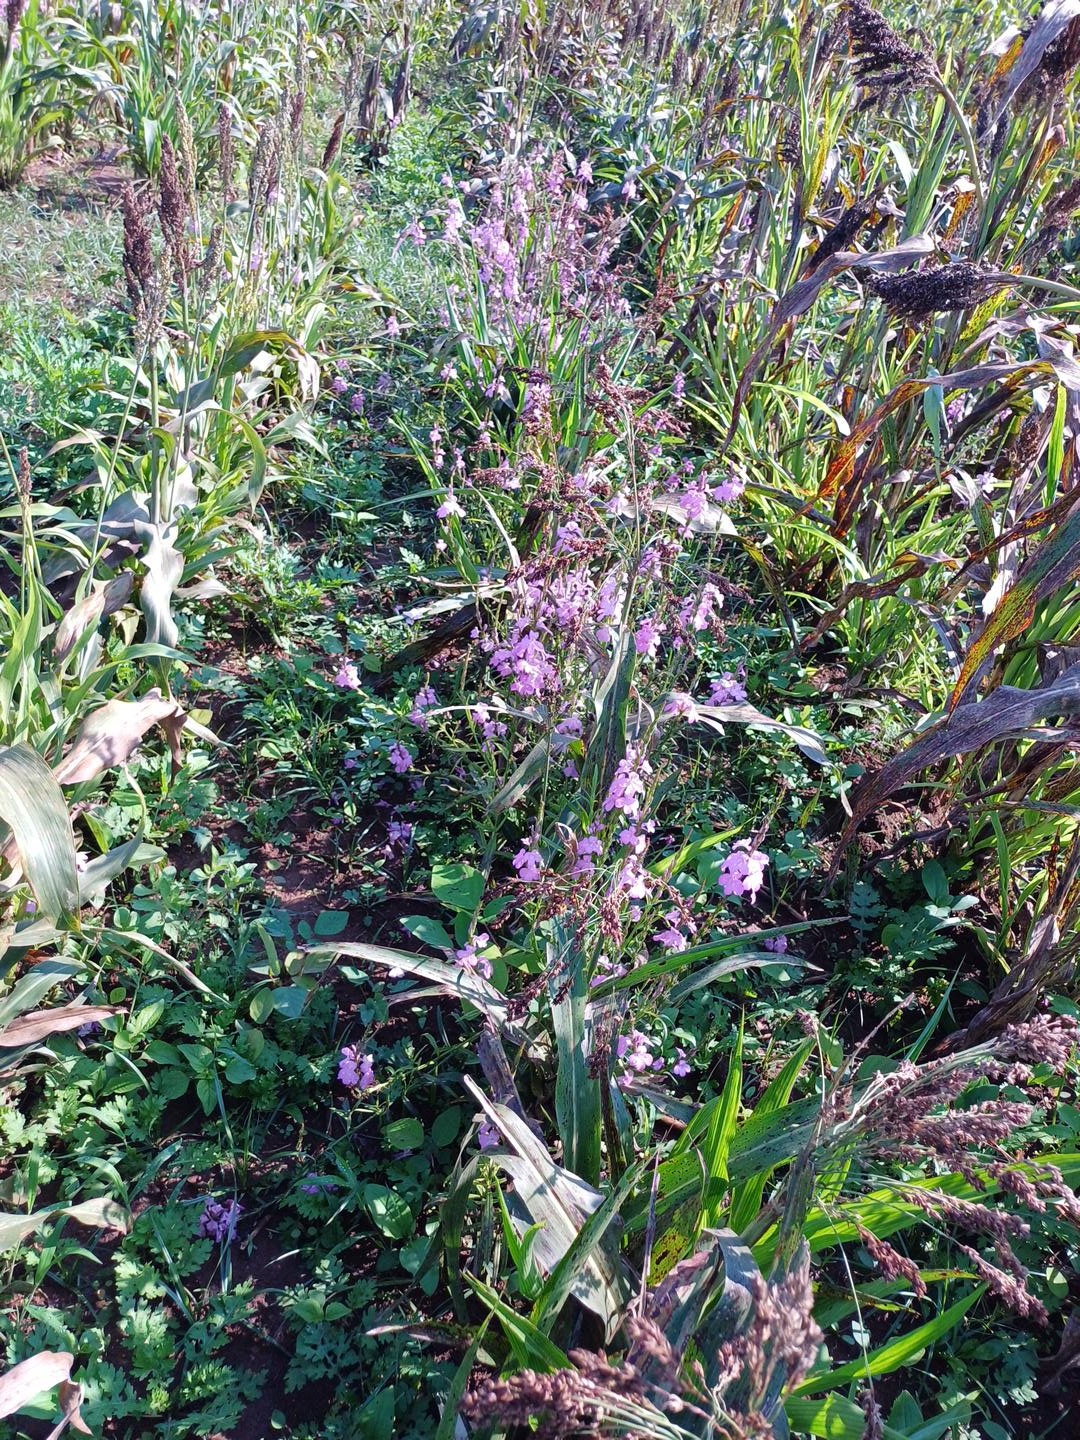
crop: sorghum
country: Kenya
